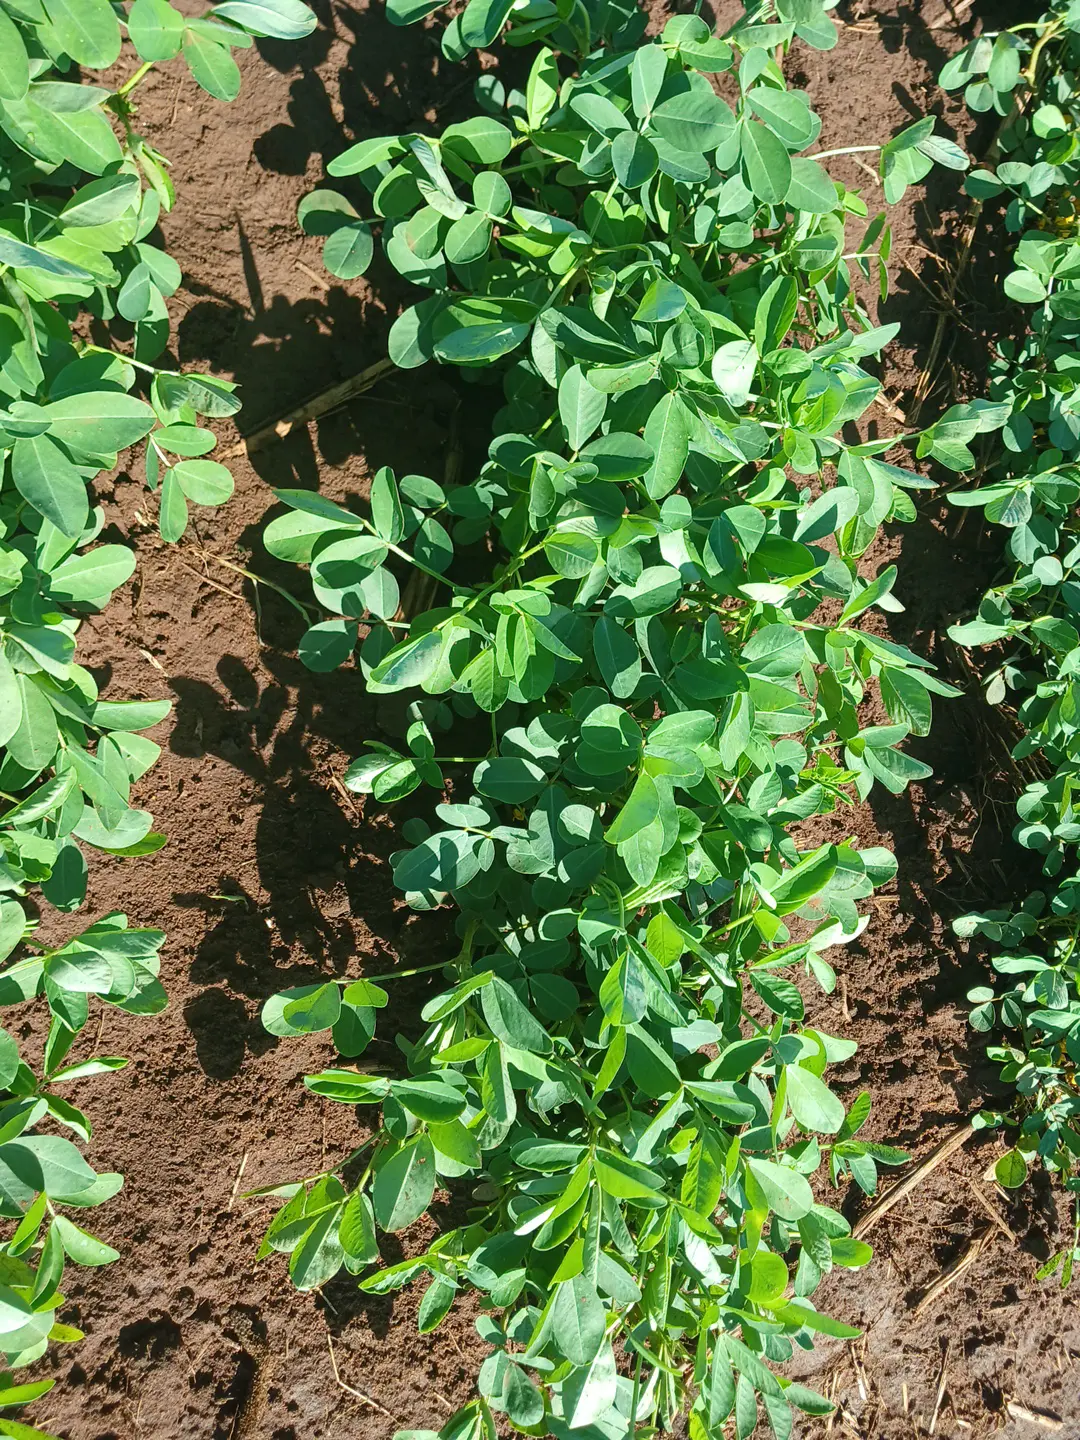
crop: groundnut
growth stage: flowering
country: Kenya
